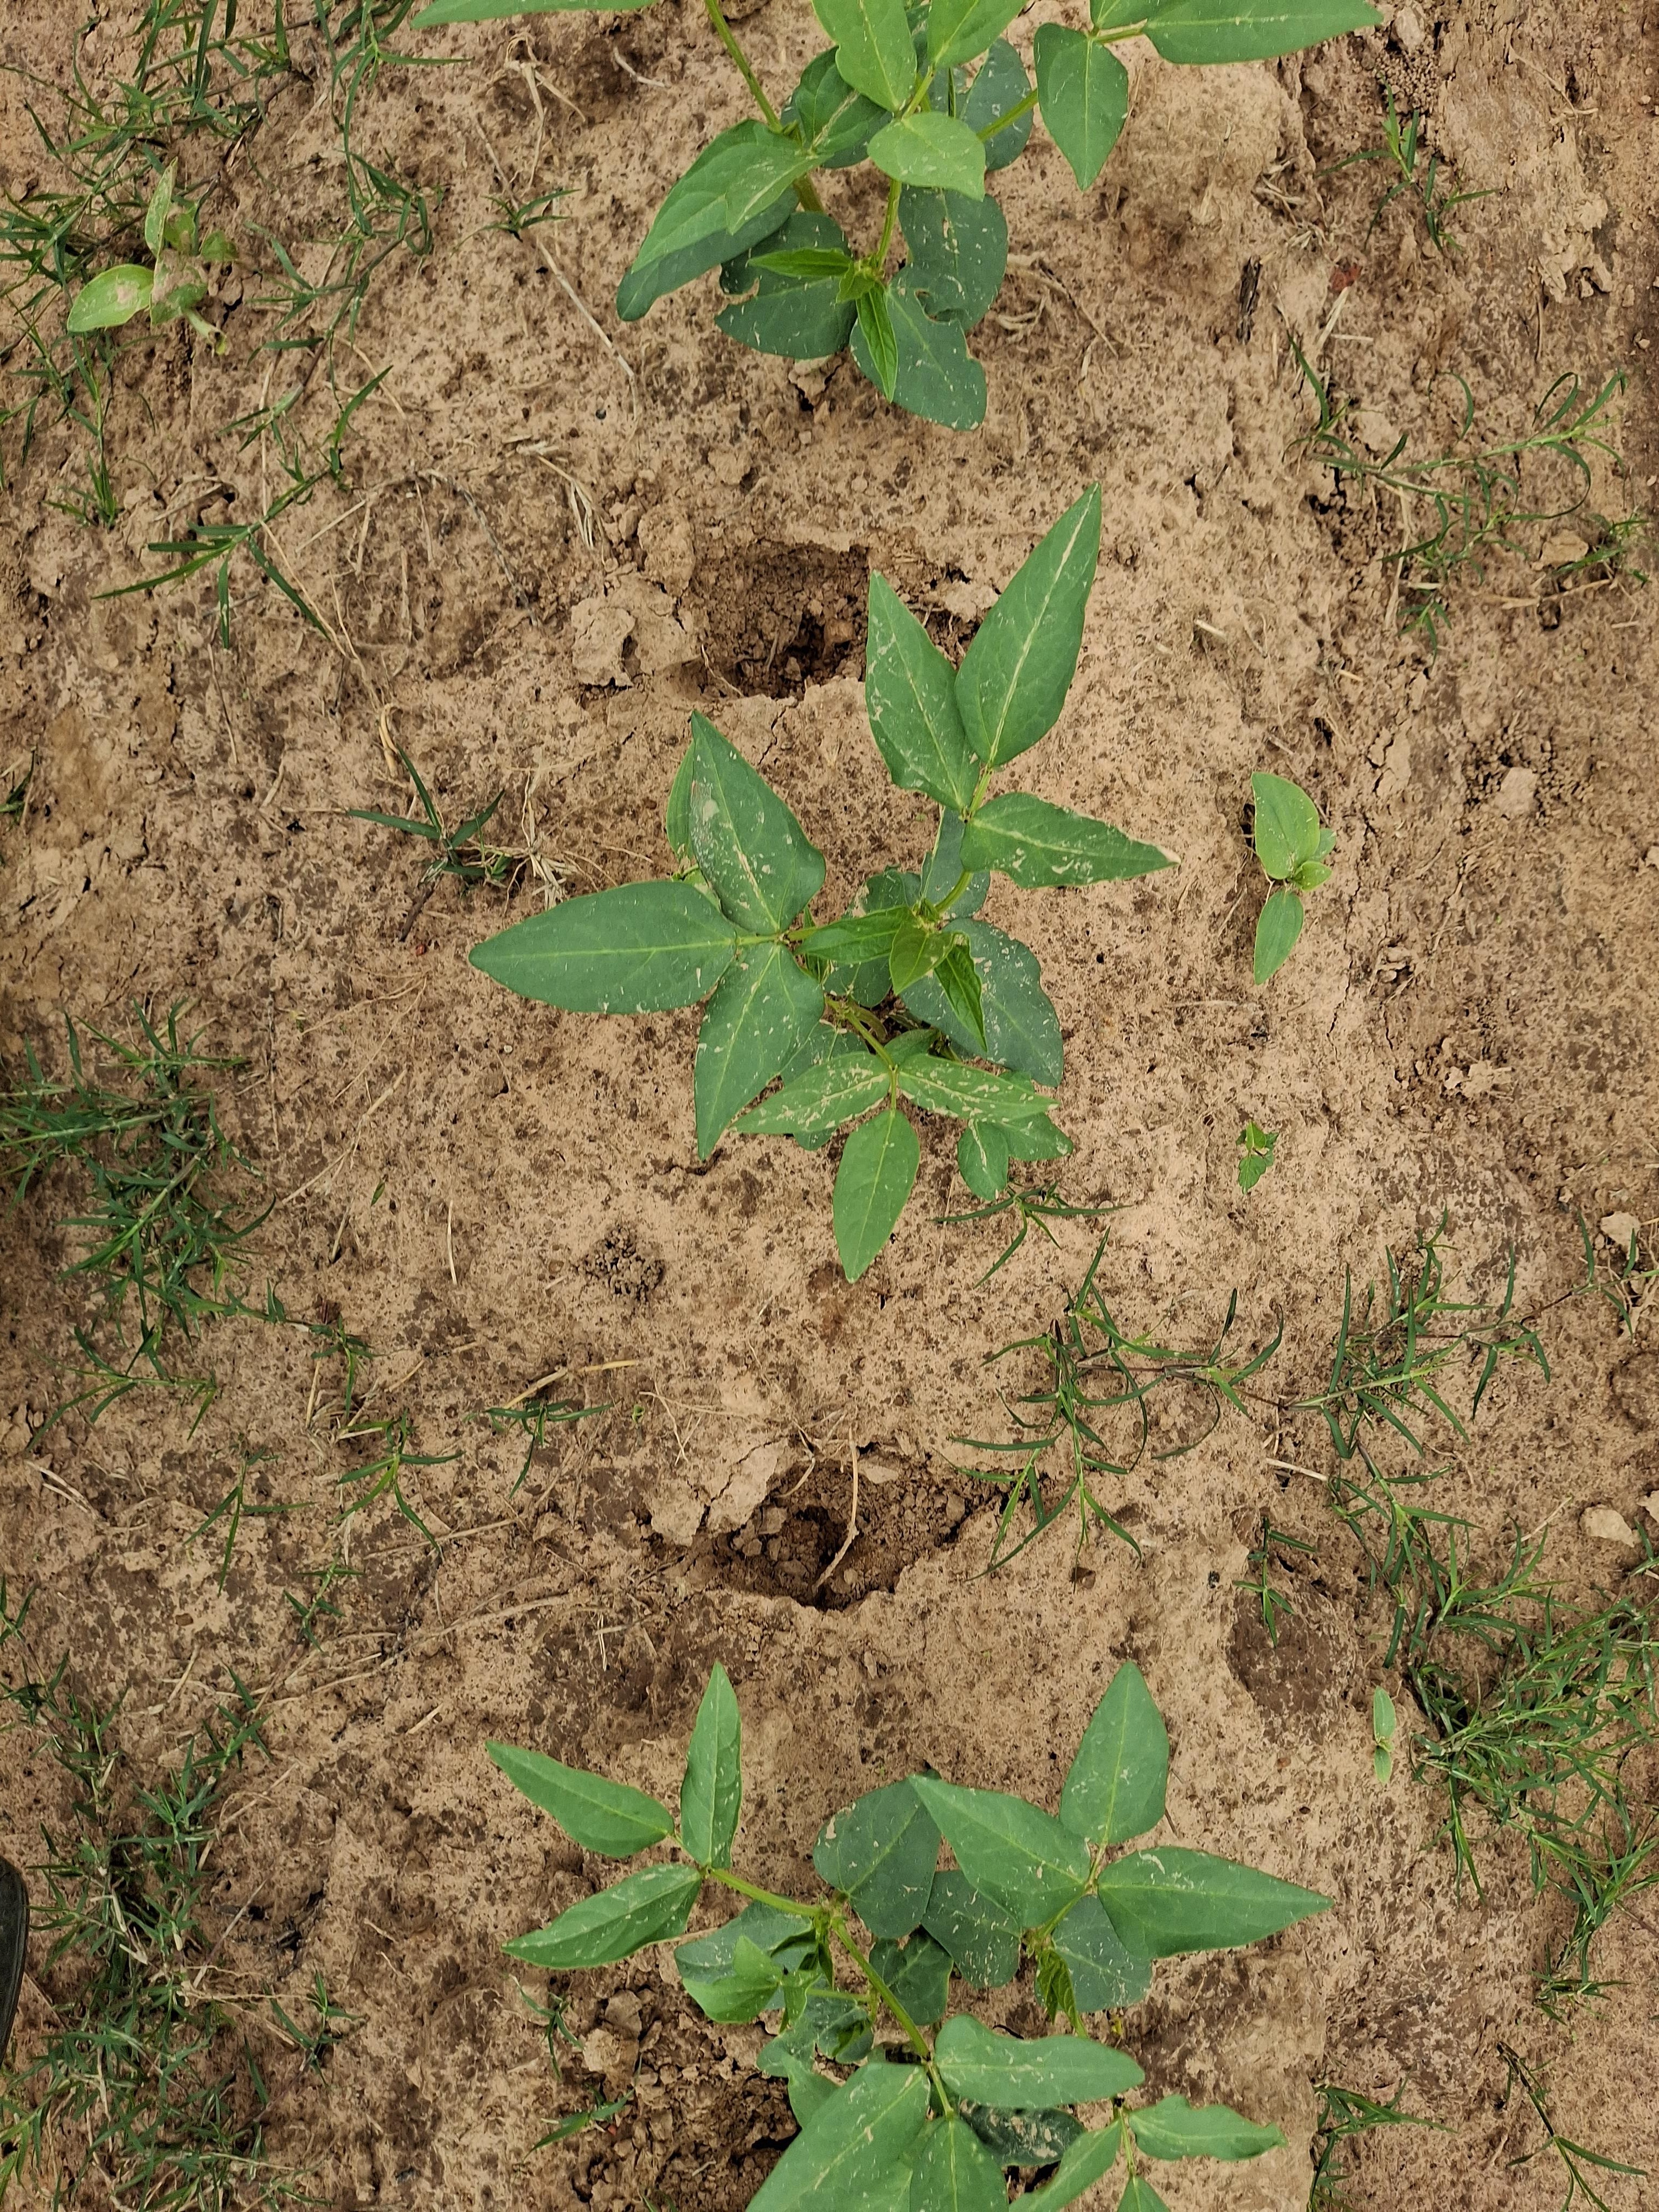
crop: cowpea
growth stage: emergence
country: Nigeria
